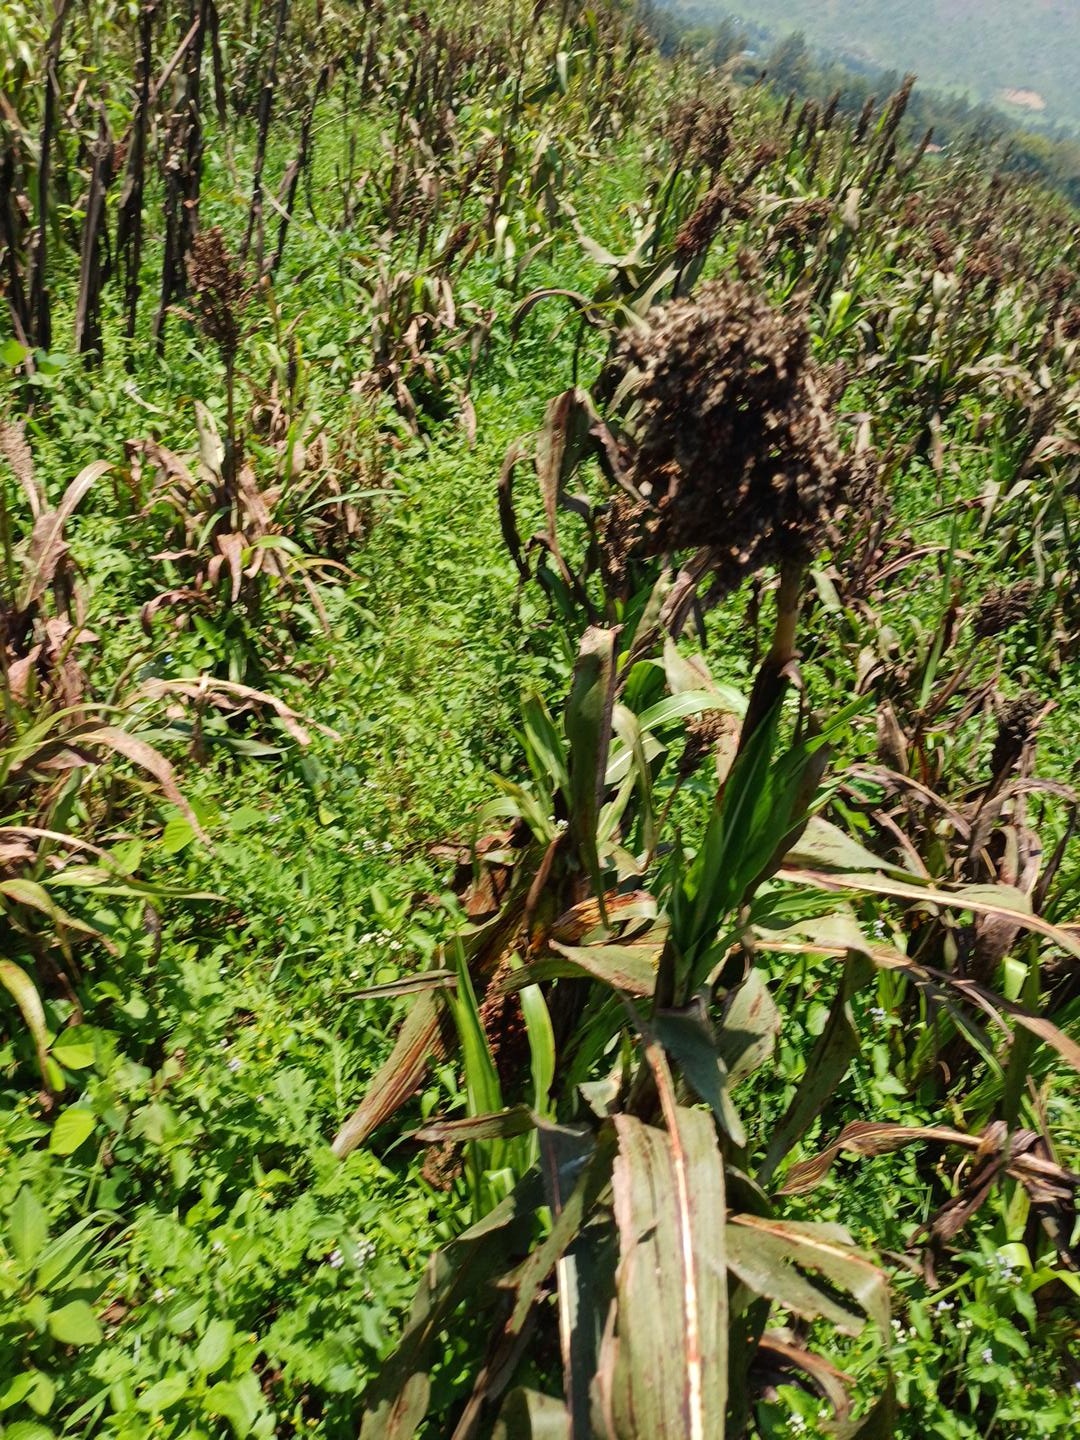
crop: sorghum
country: Kenya
